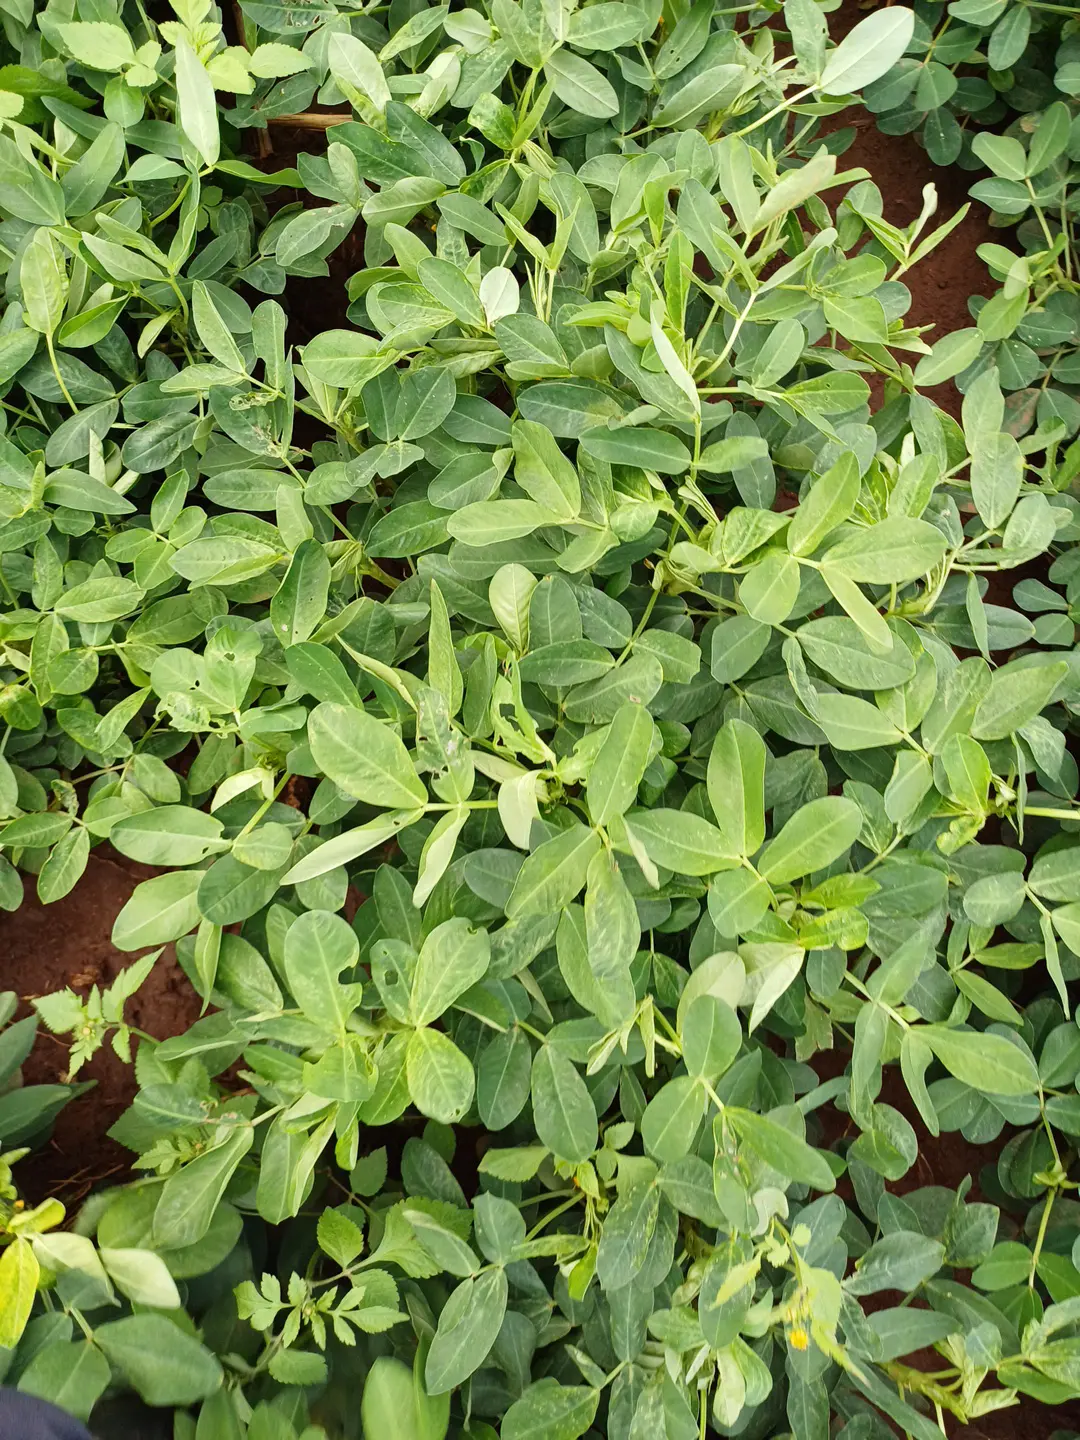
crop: groundnut
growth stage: flowering
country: Kenya
